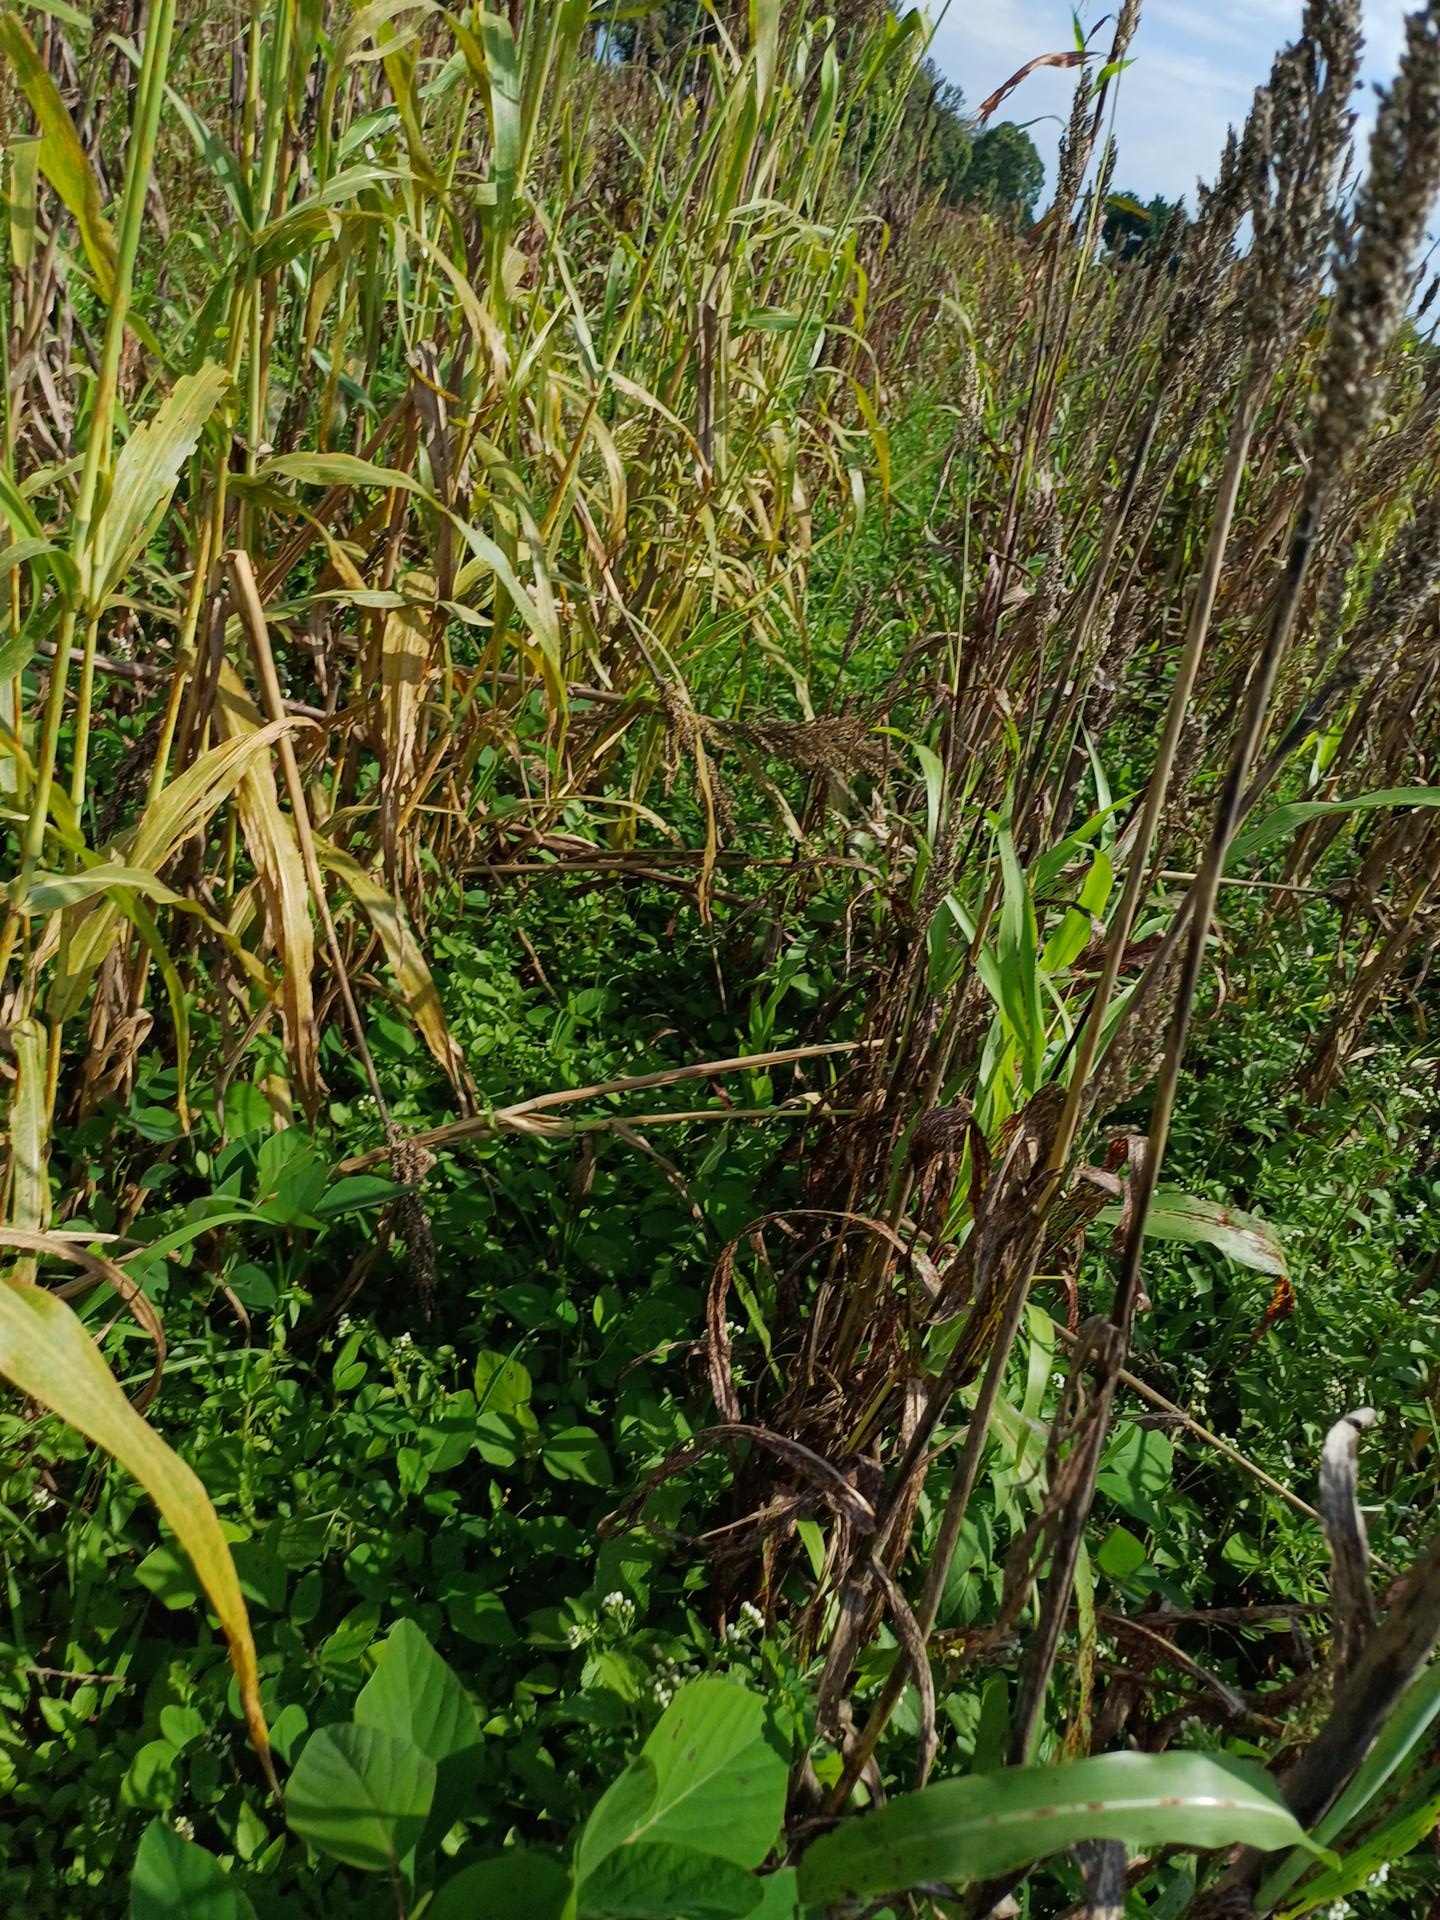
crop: sorghum
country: Kenya
